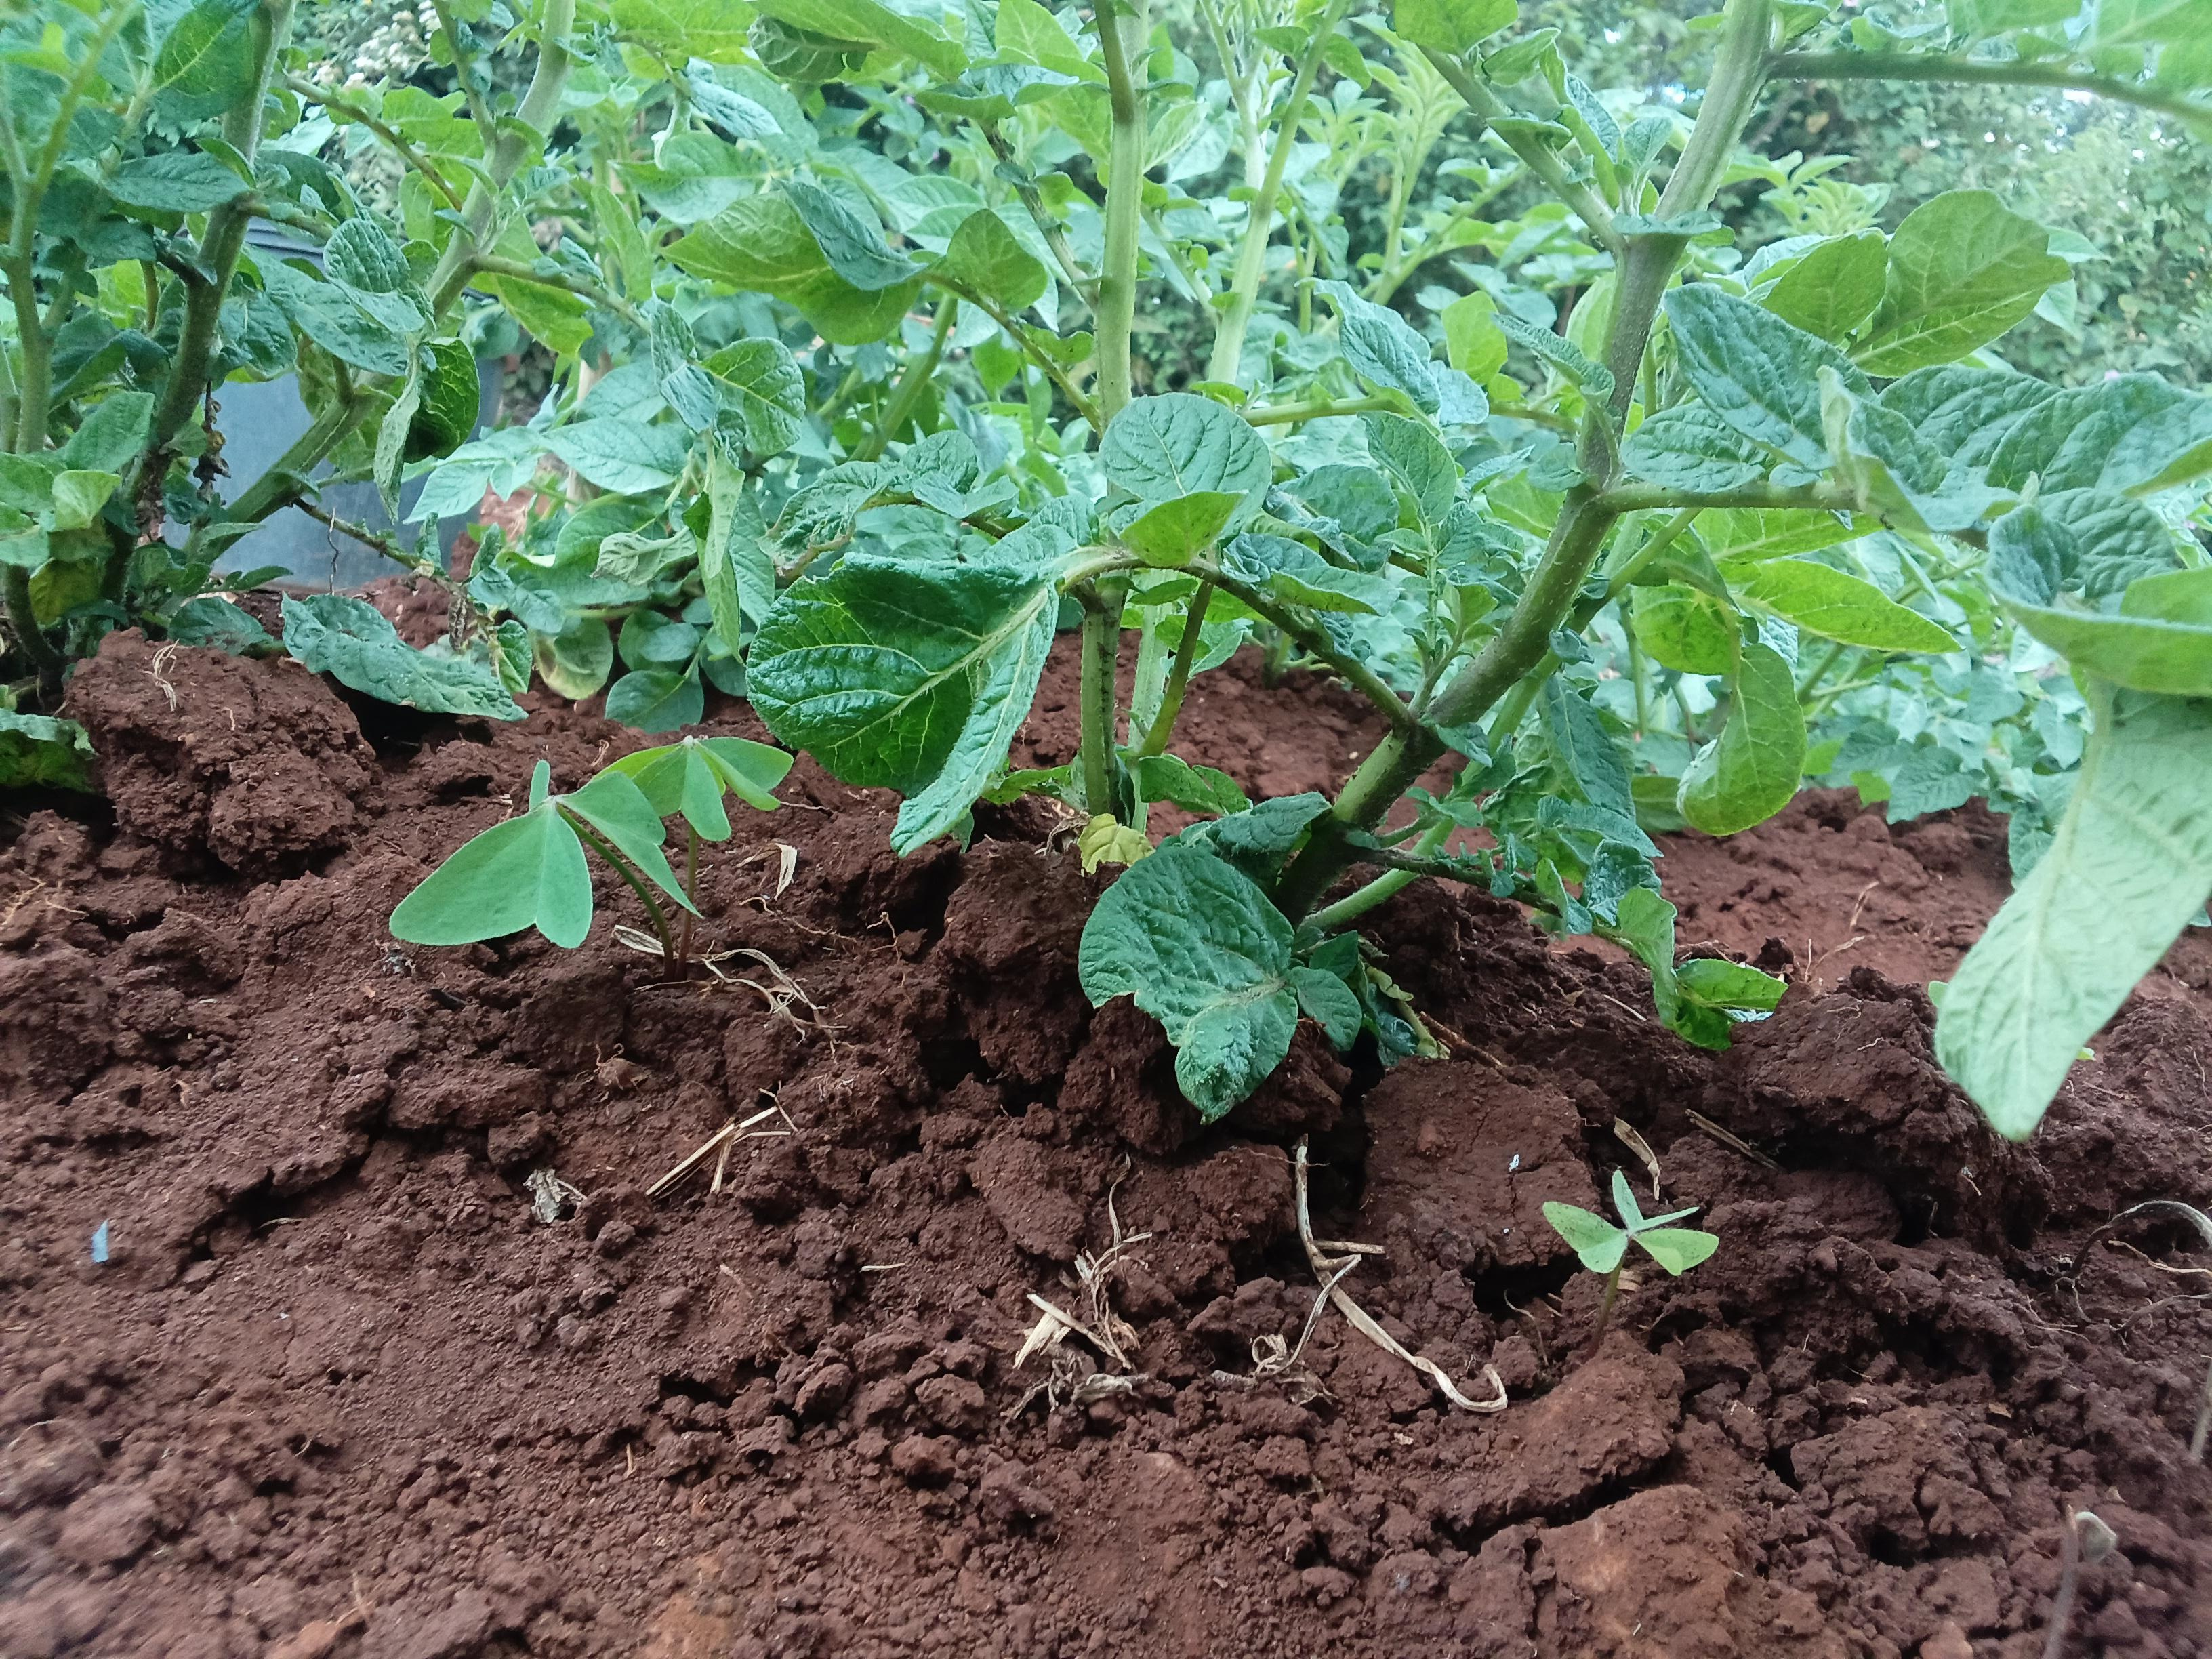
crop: potato
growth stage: vegetative
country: Kenya
